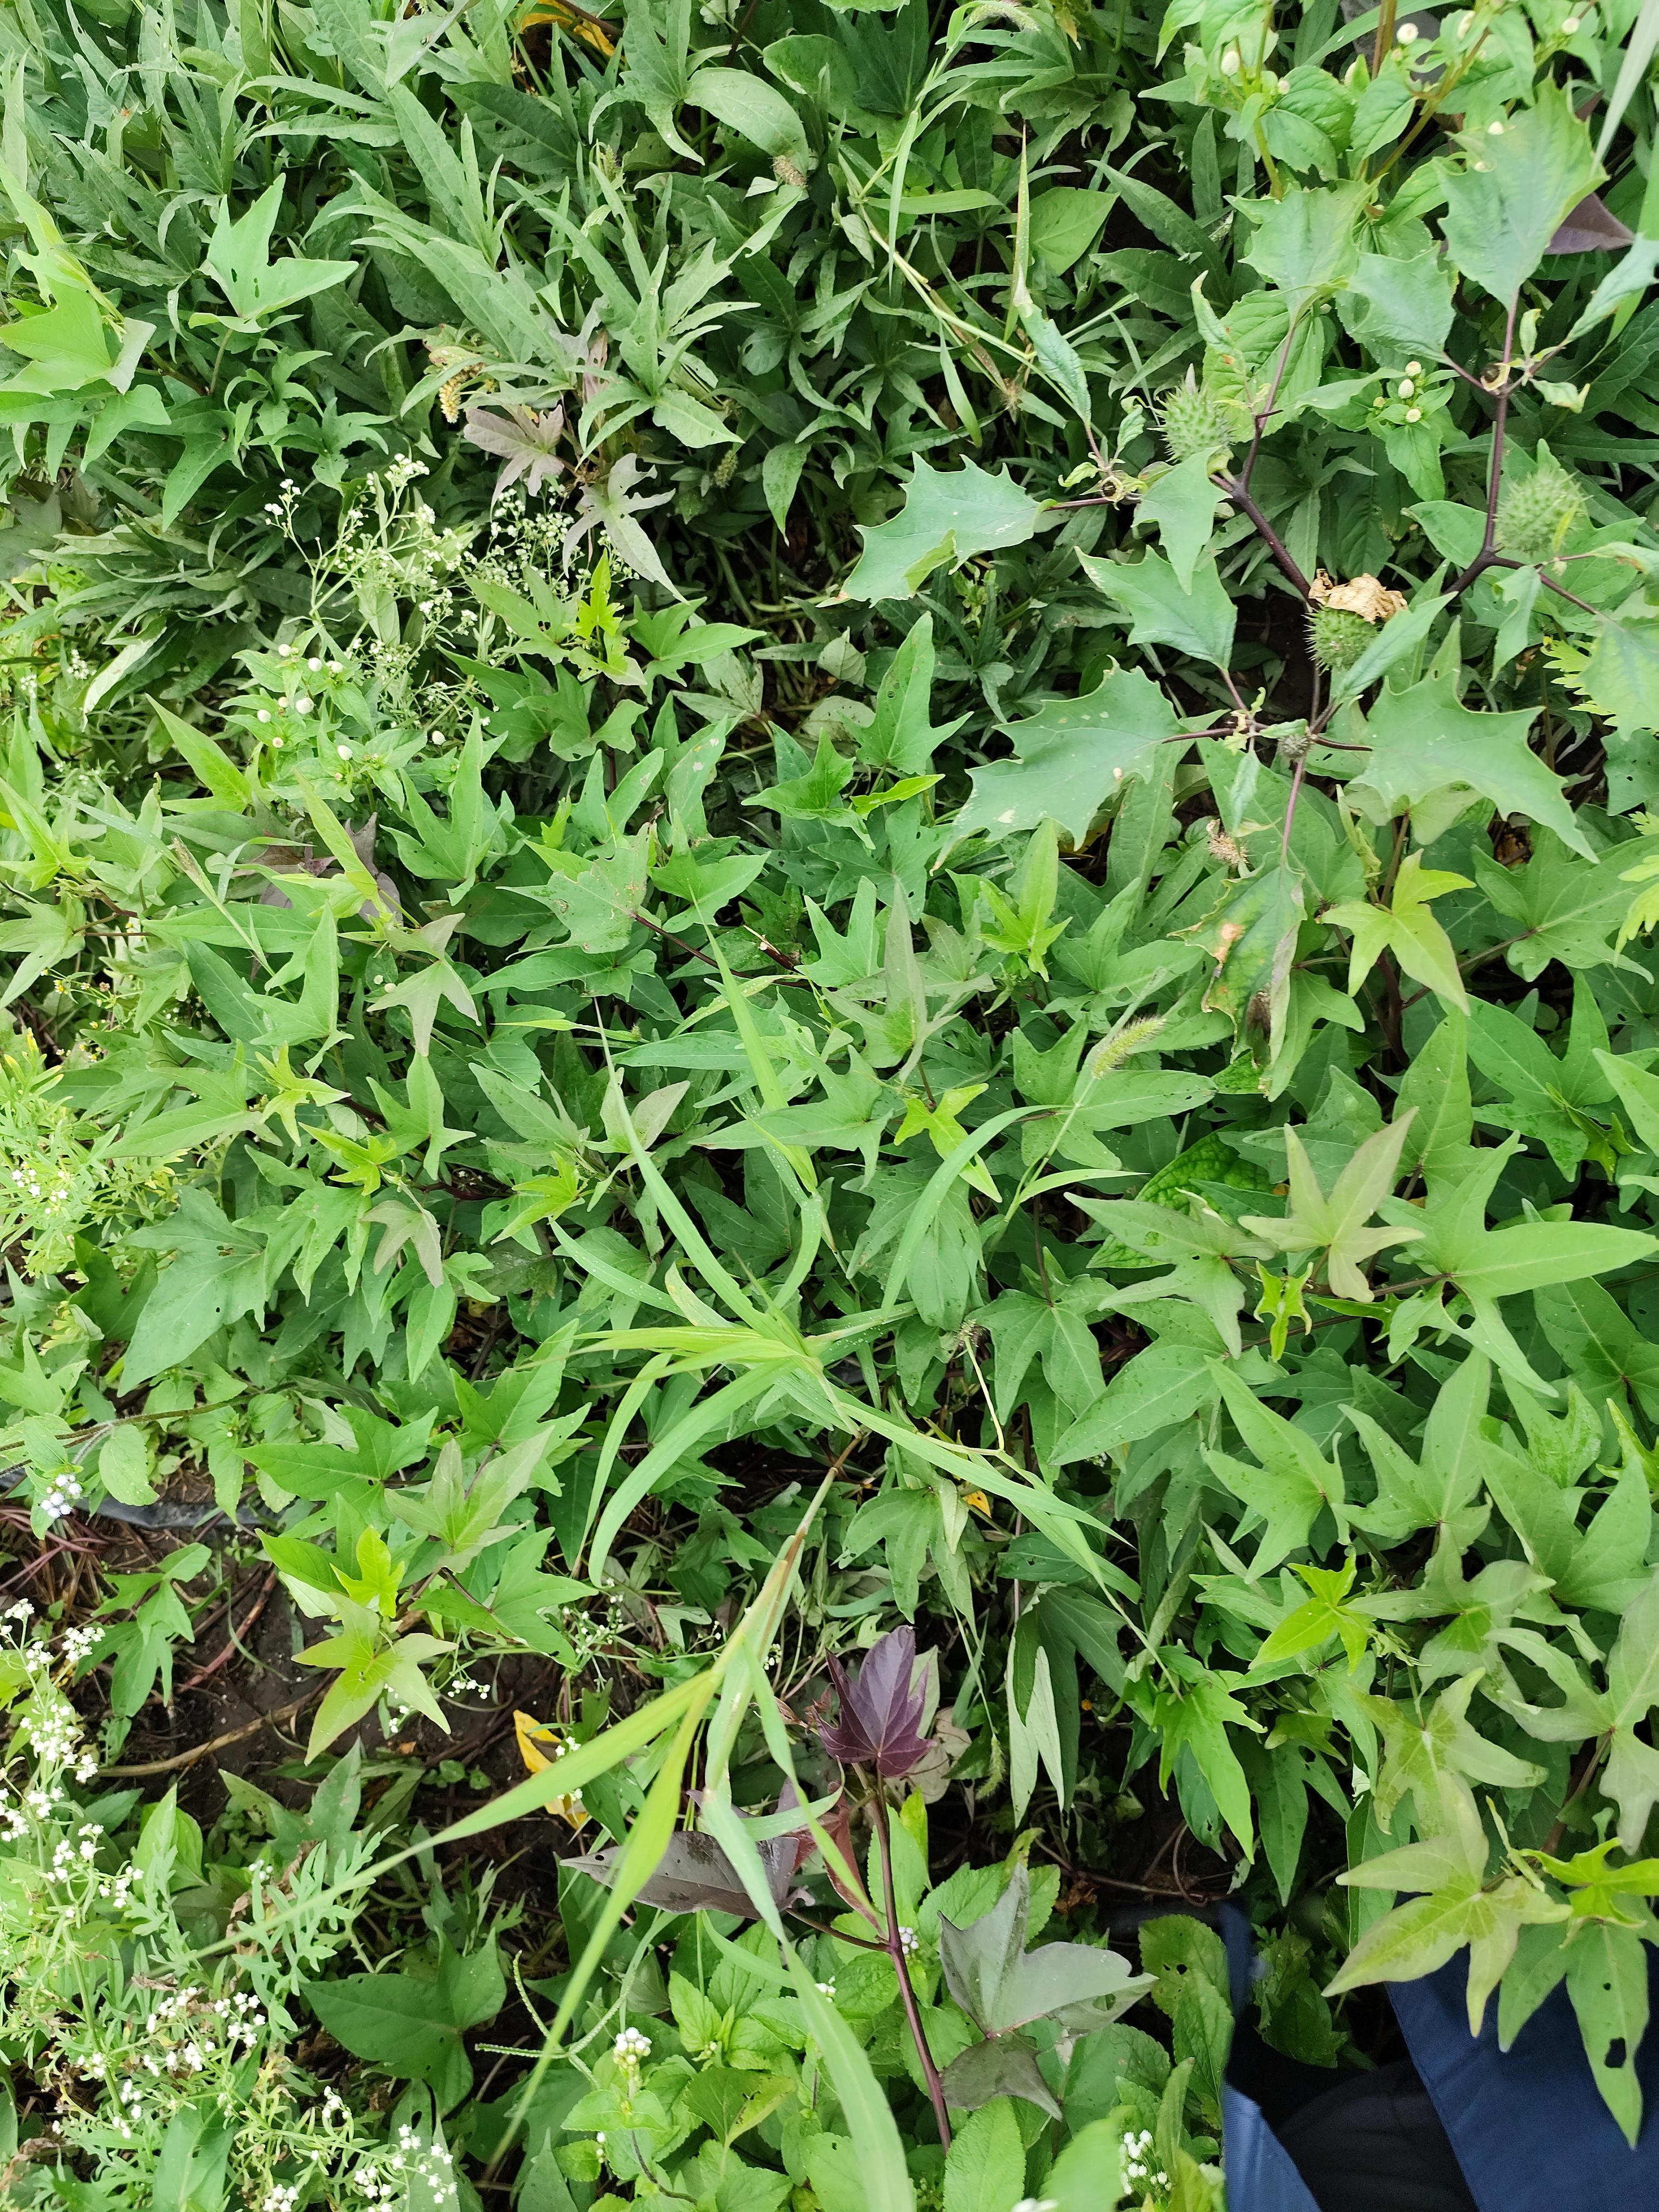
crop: sweet potato
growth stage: vegetative
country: Tanzania
